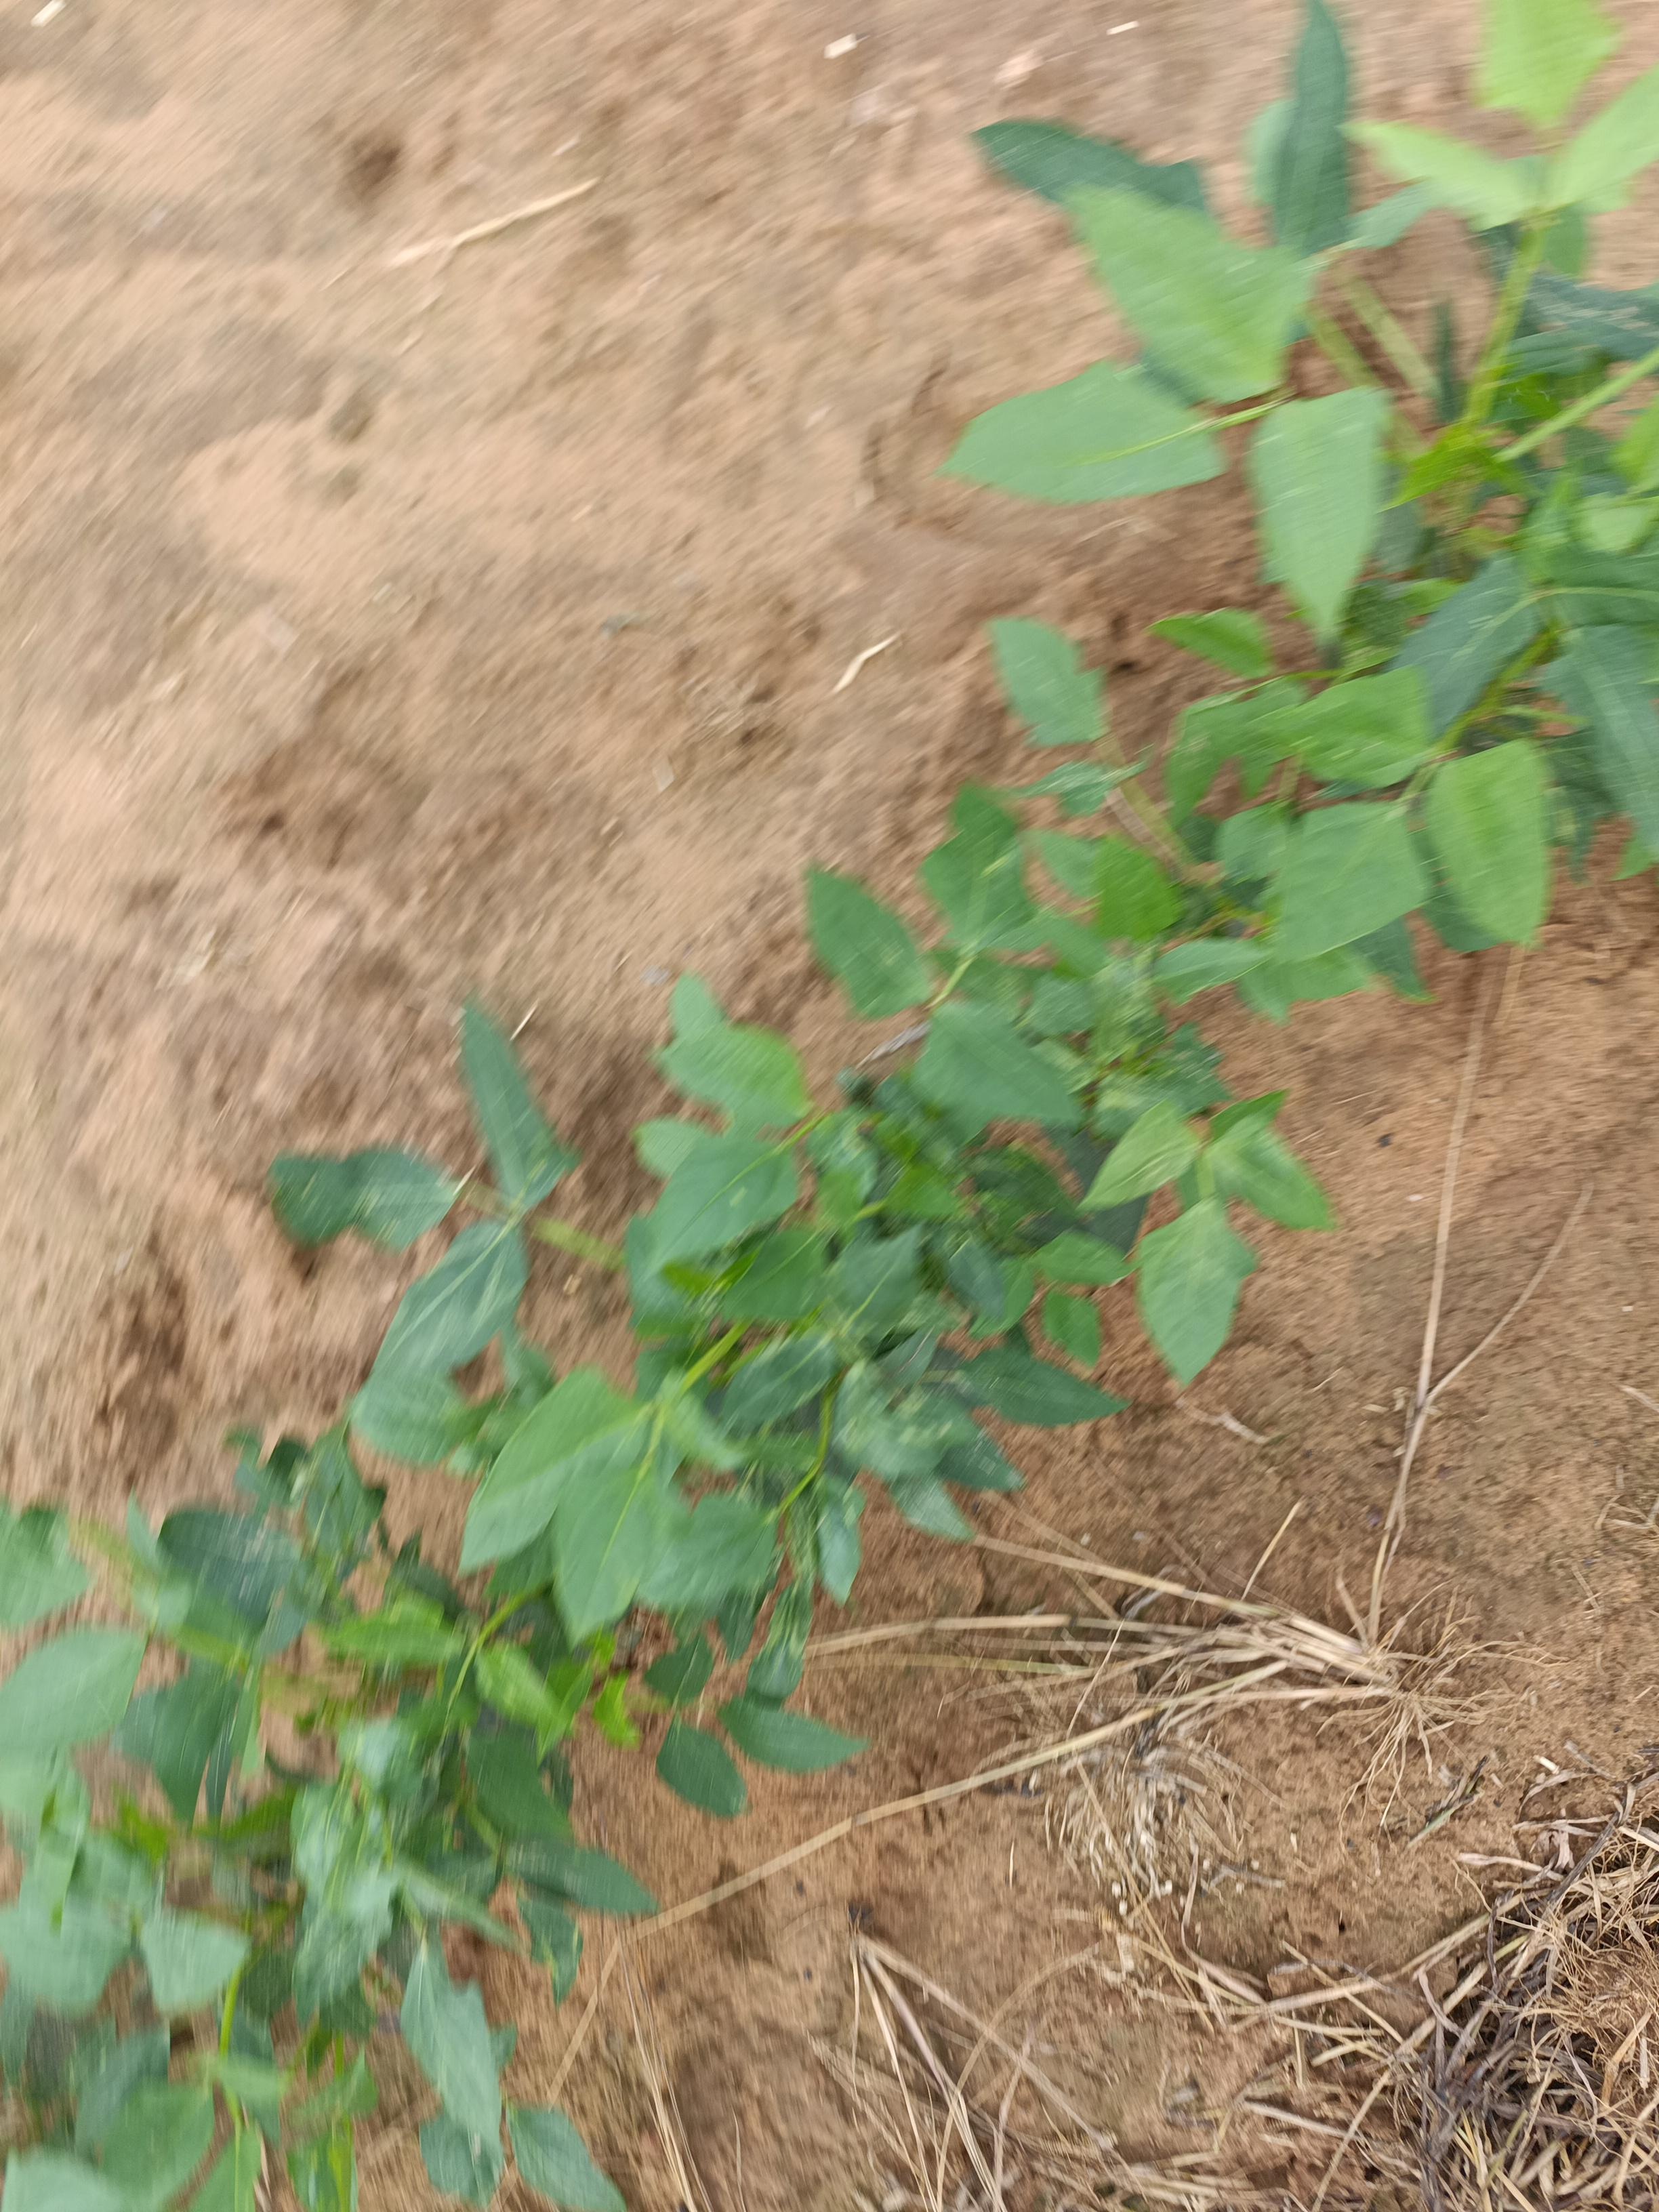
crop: cowpea
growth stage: emergence
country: Nigeria
